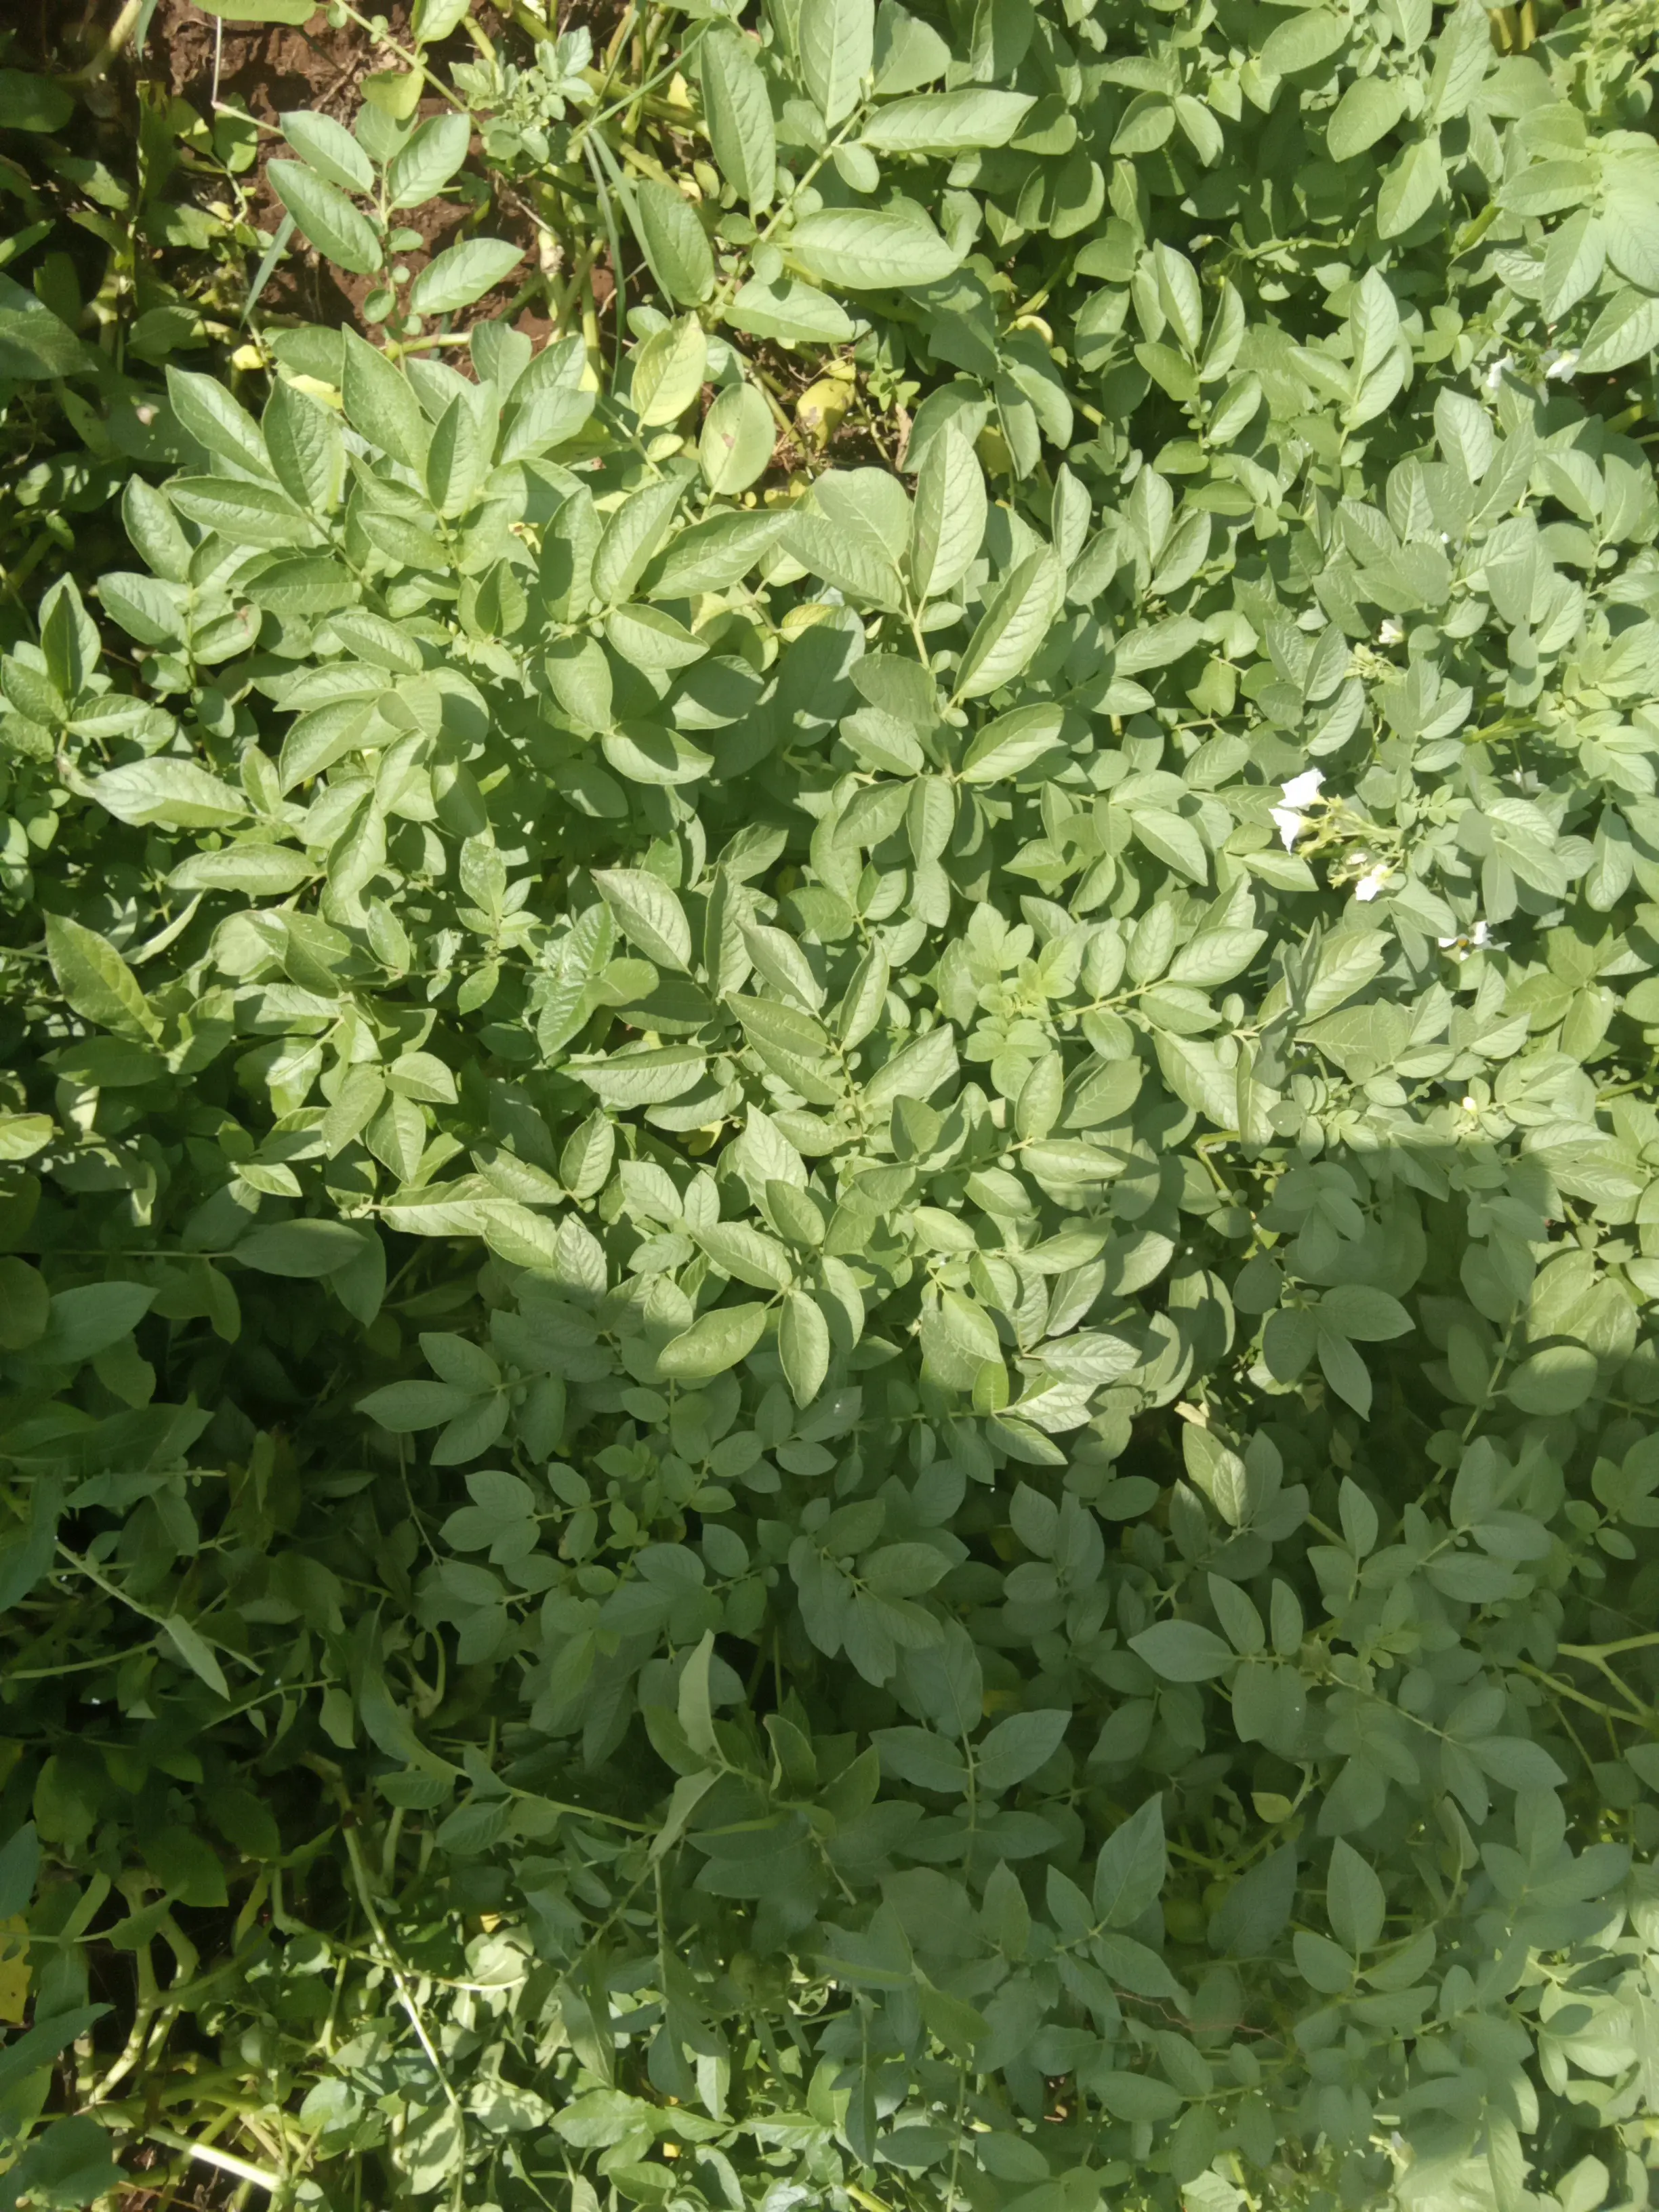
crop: potato
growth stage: harvest maturity
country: Kenya
